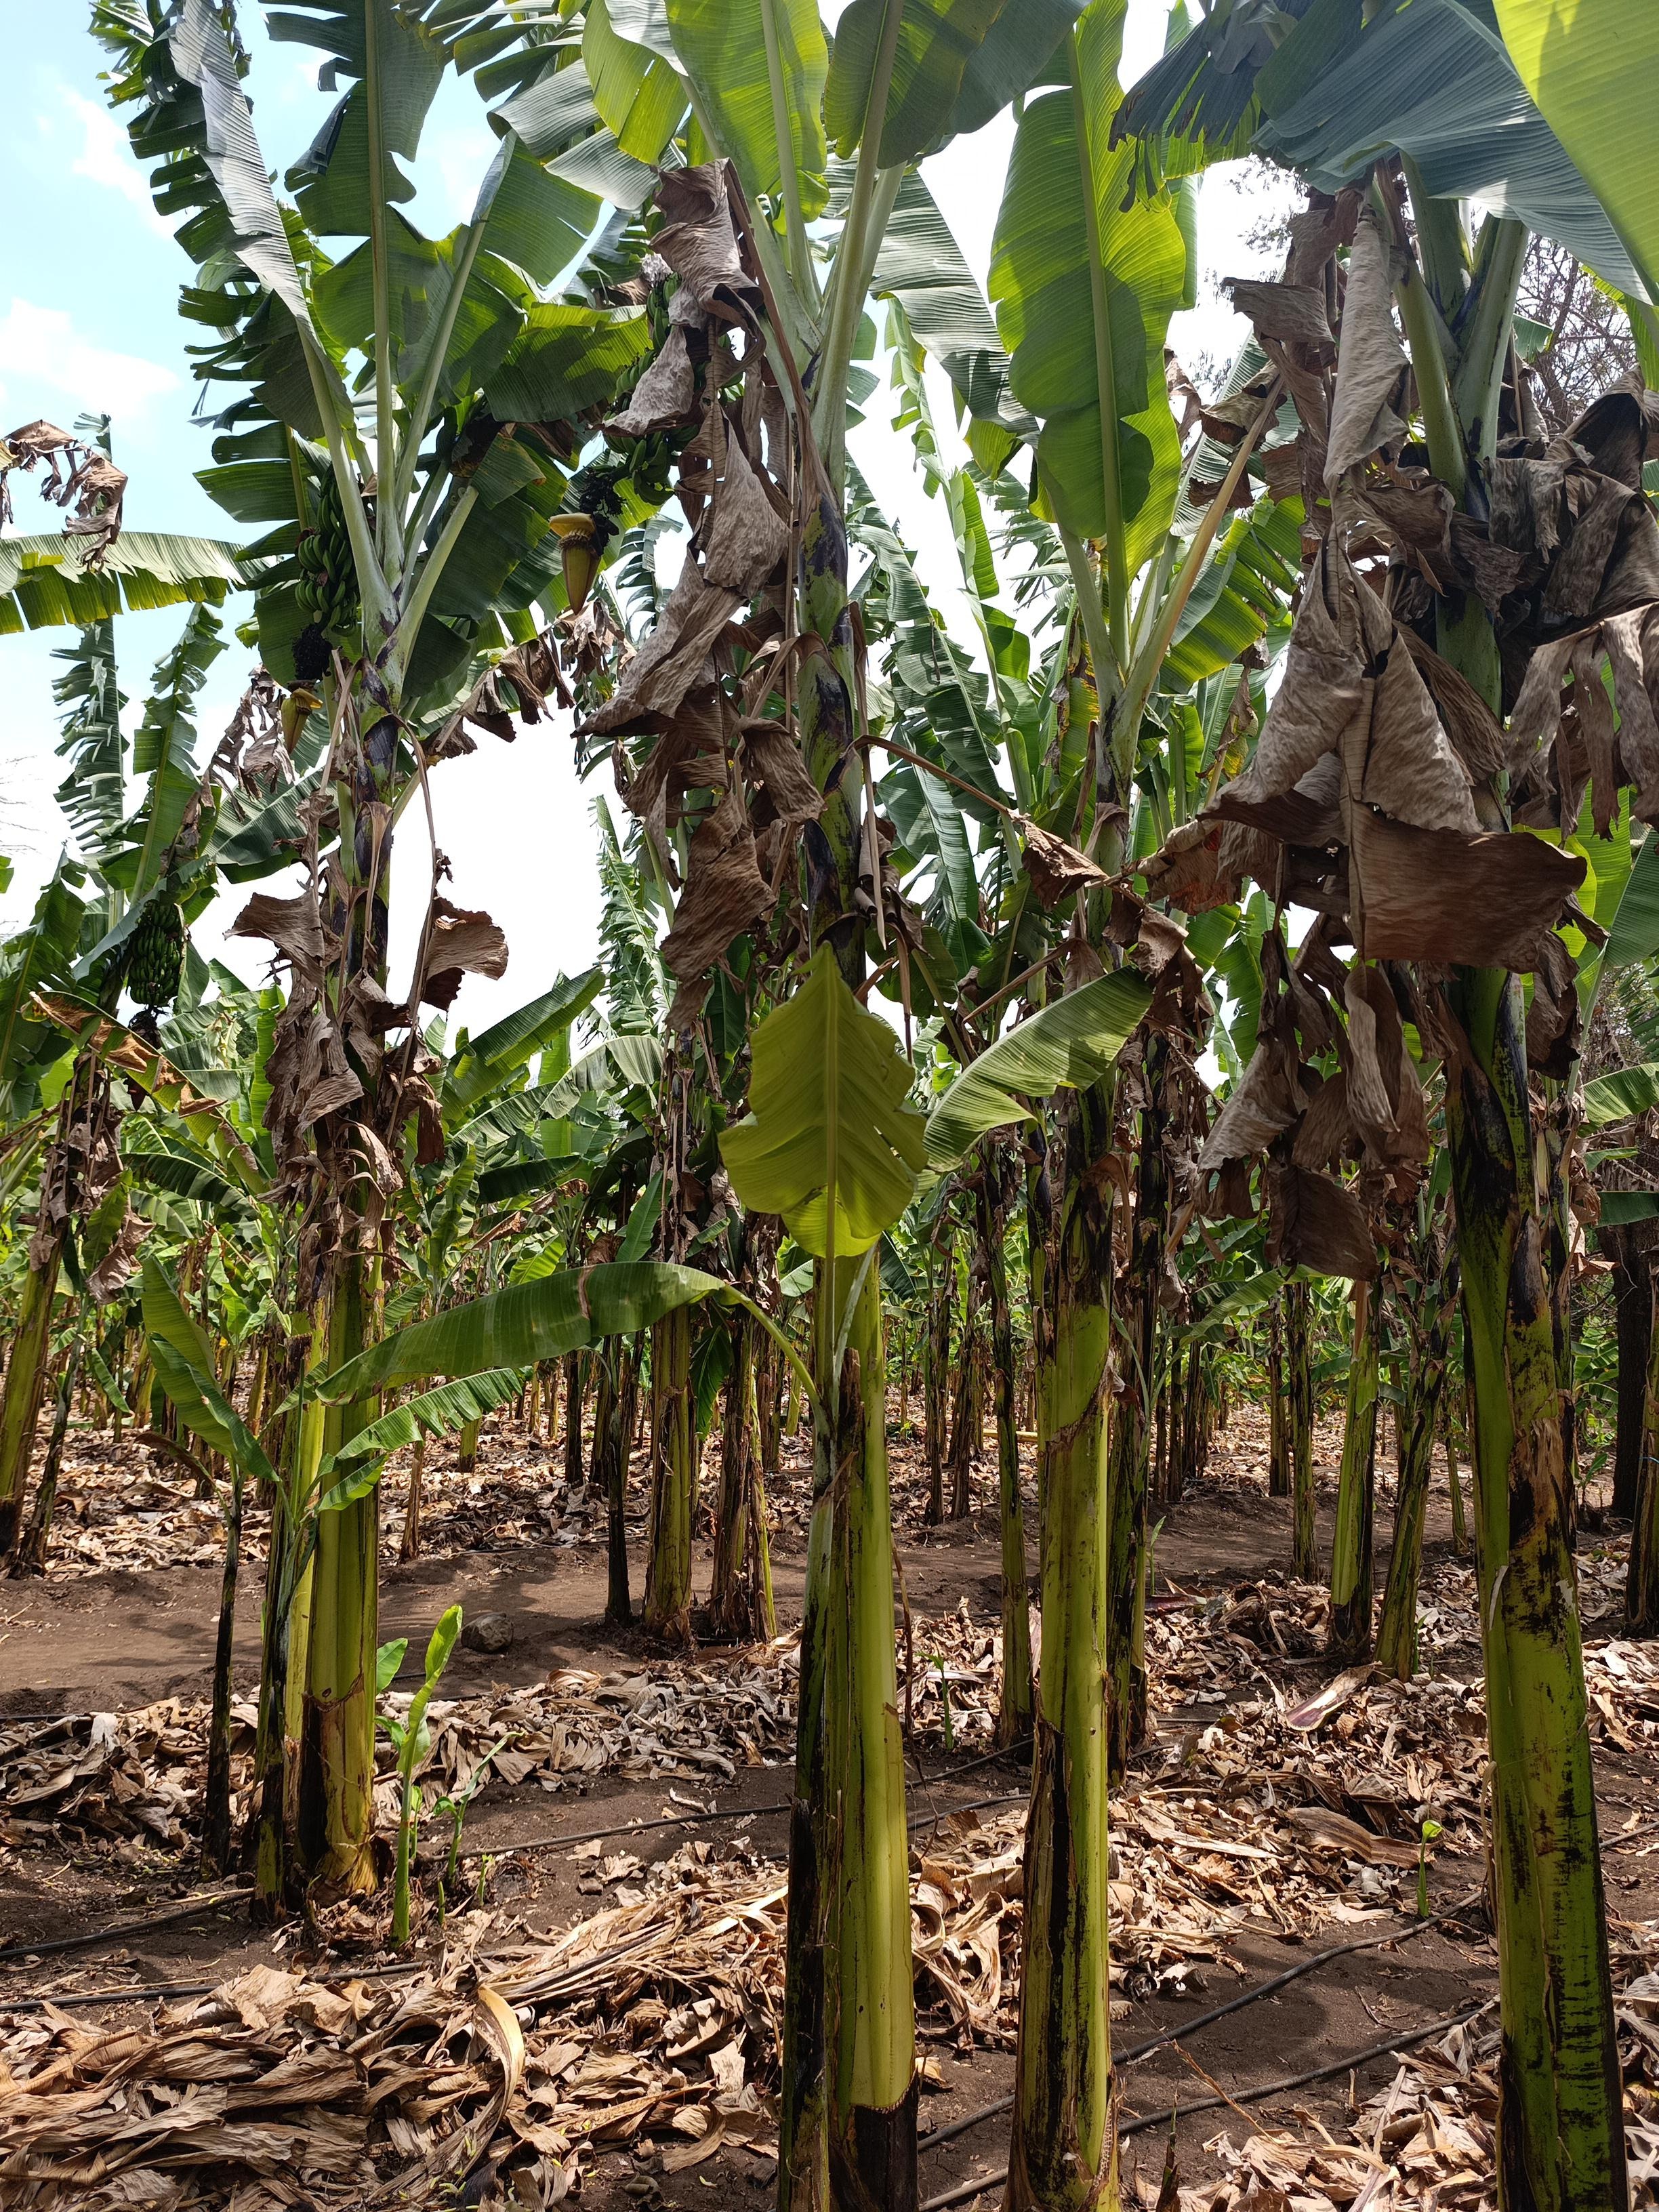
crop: banana
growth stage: development fruit
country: Tanzania
